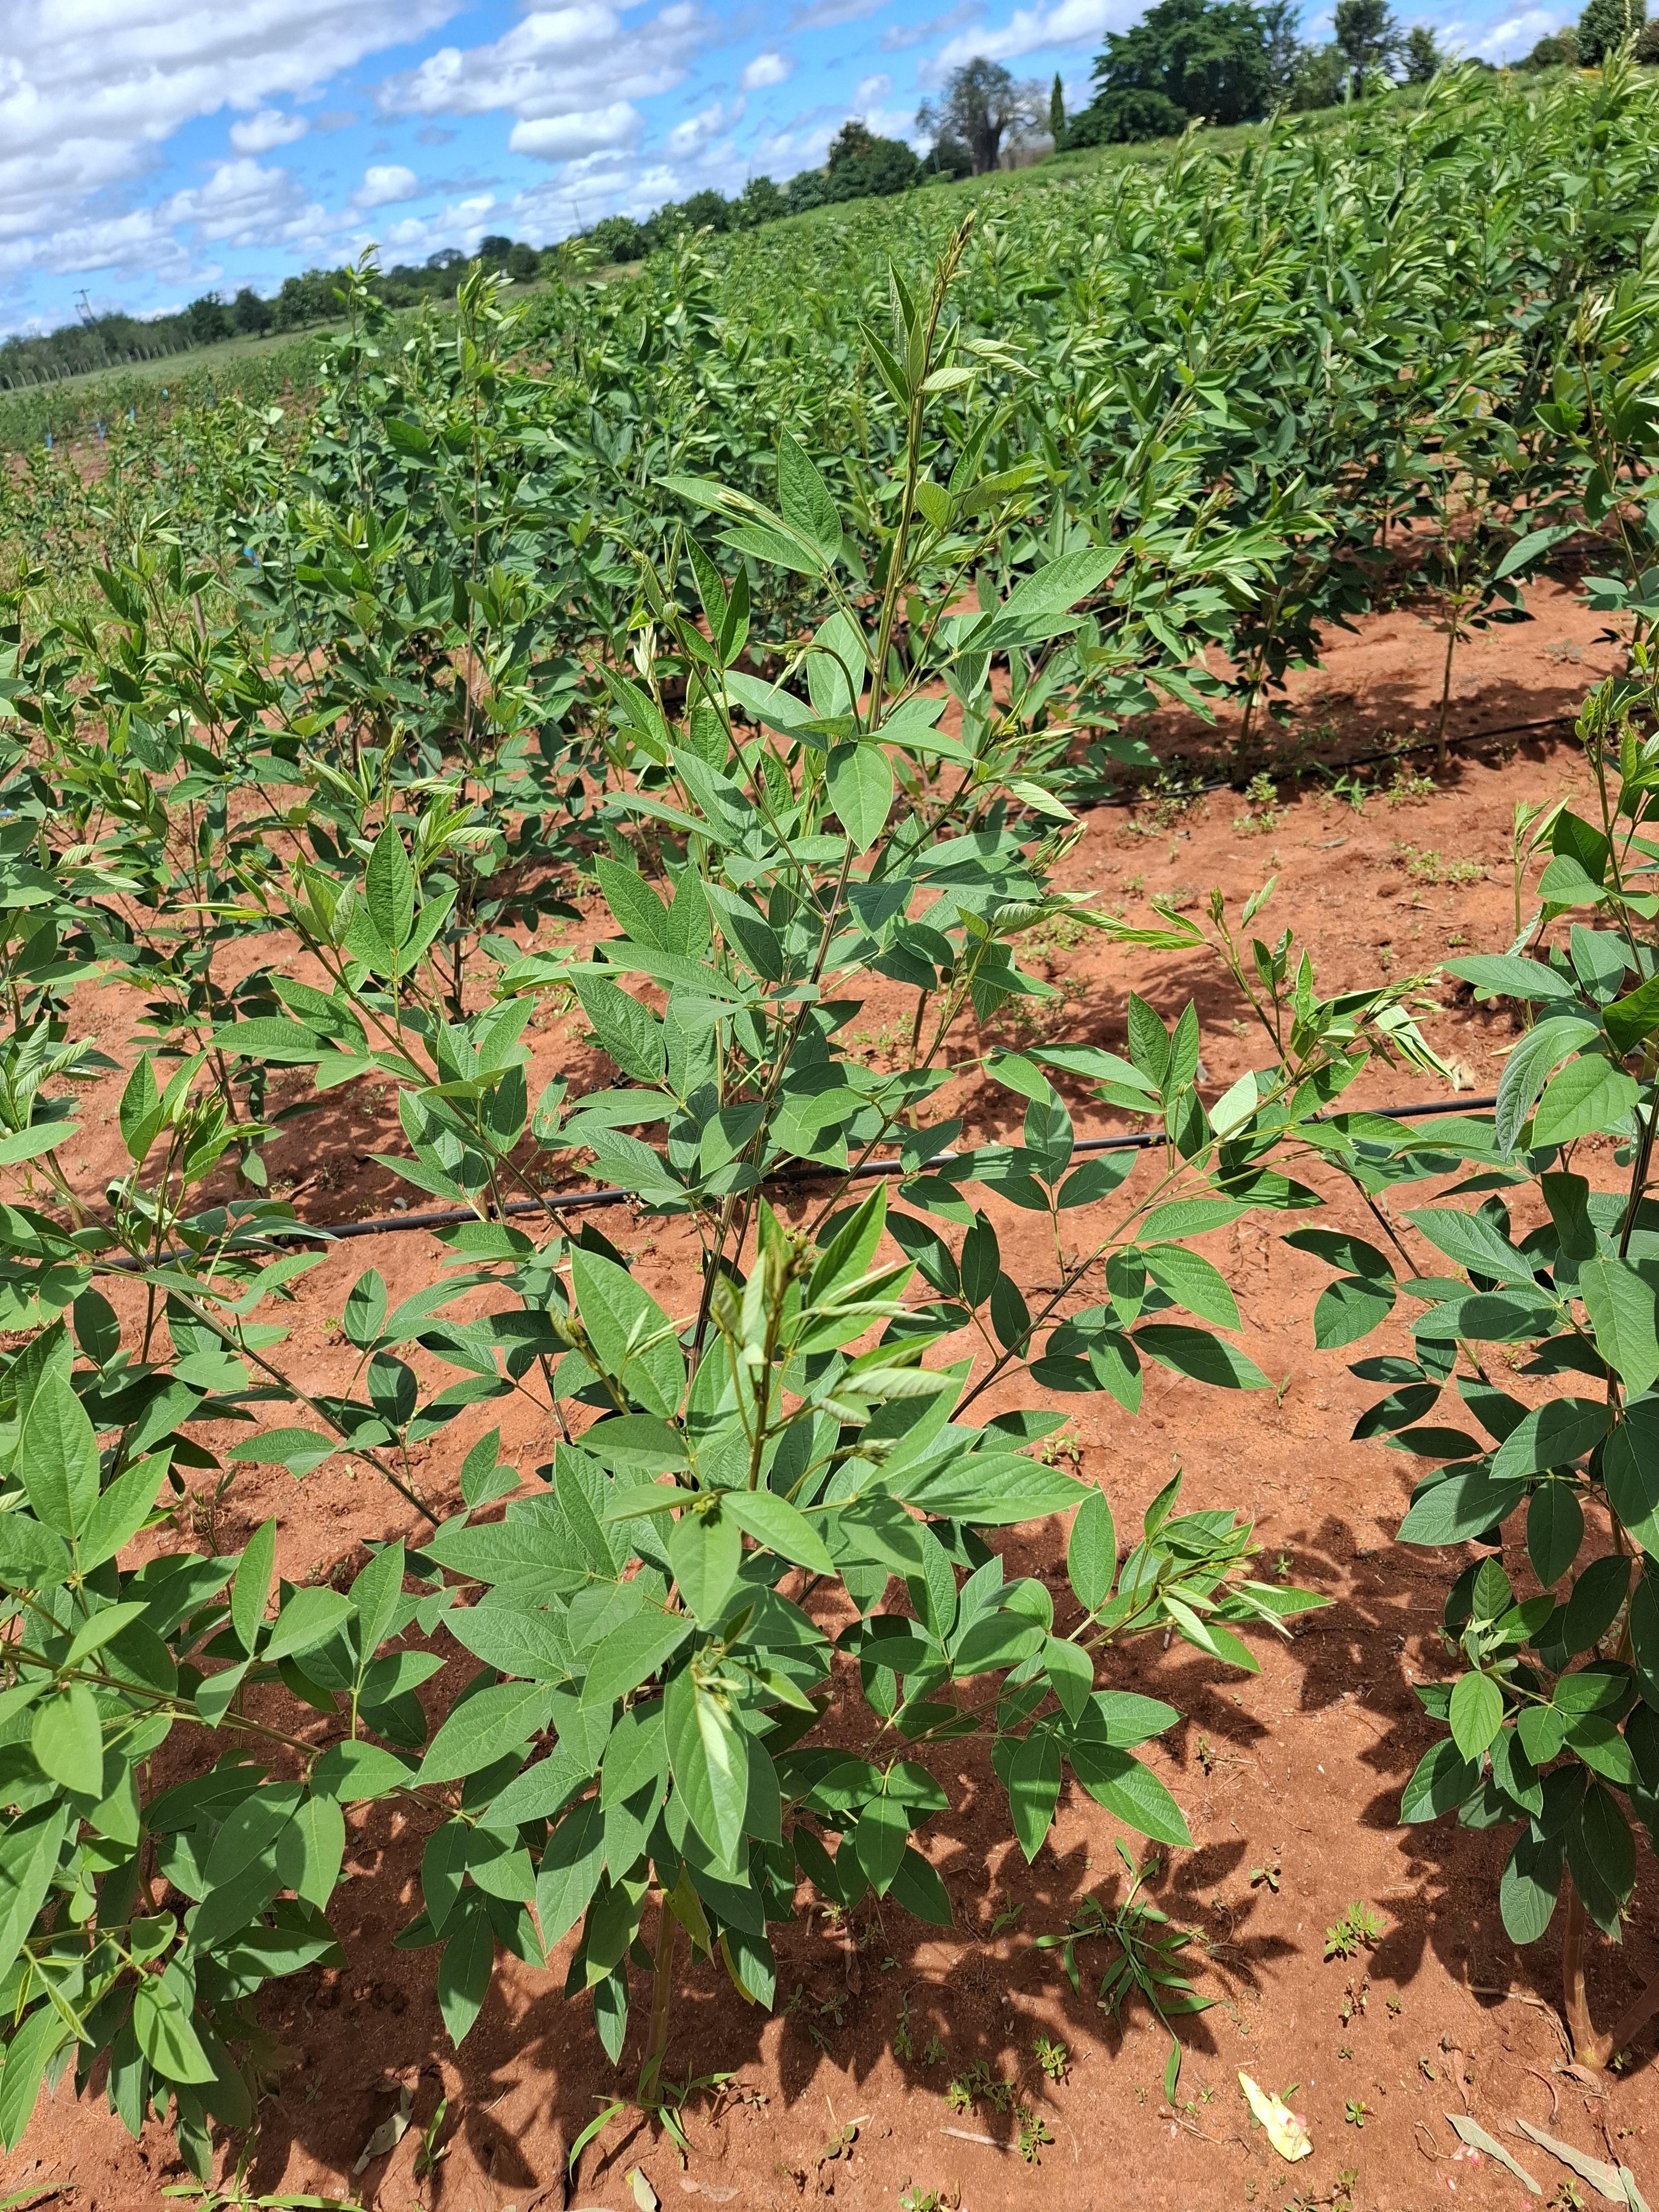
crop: pigeonpea
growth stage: vegetative
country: Kenya
